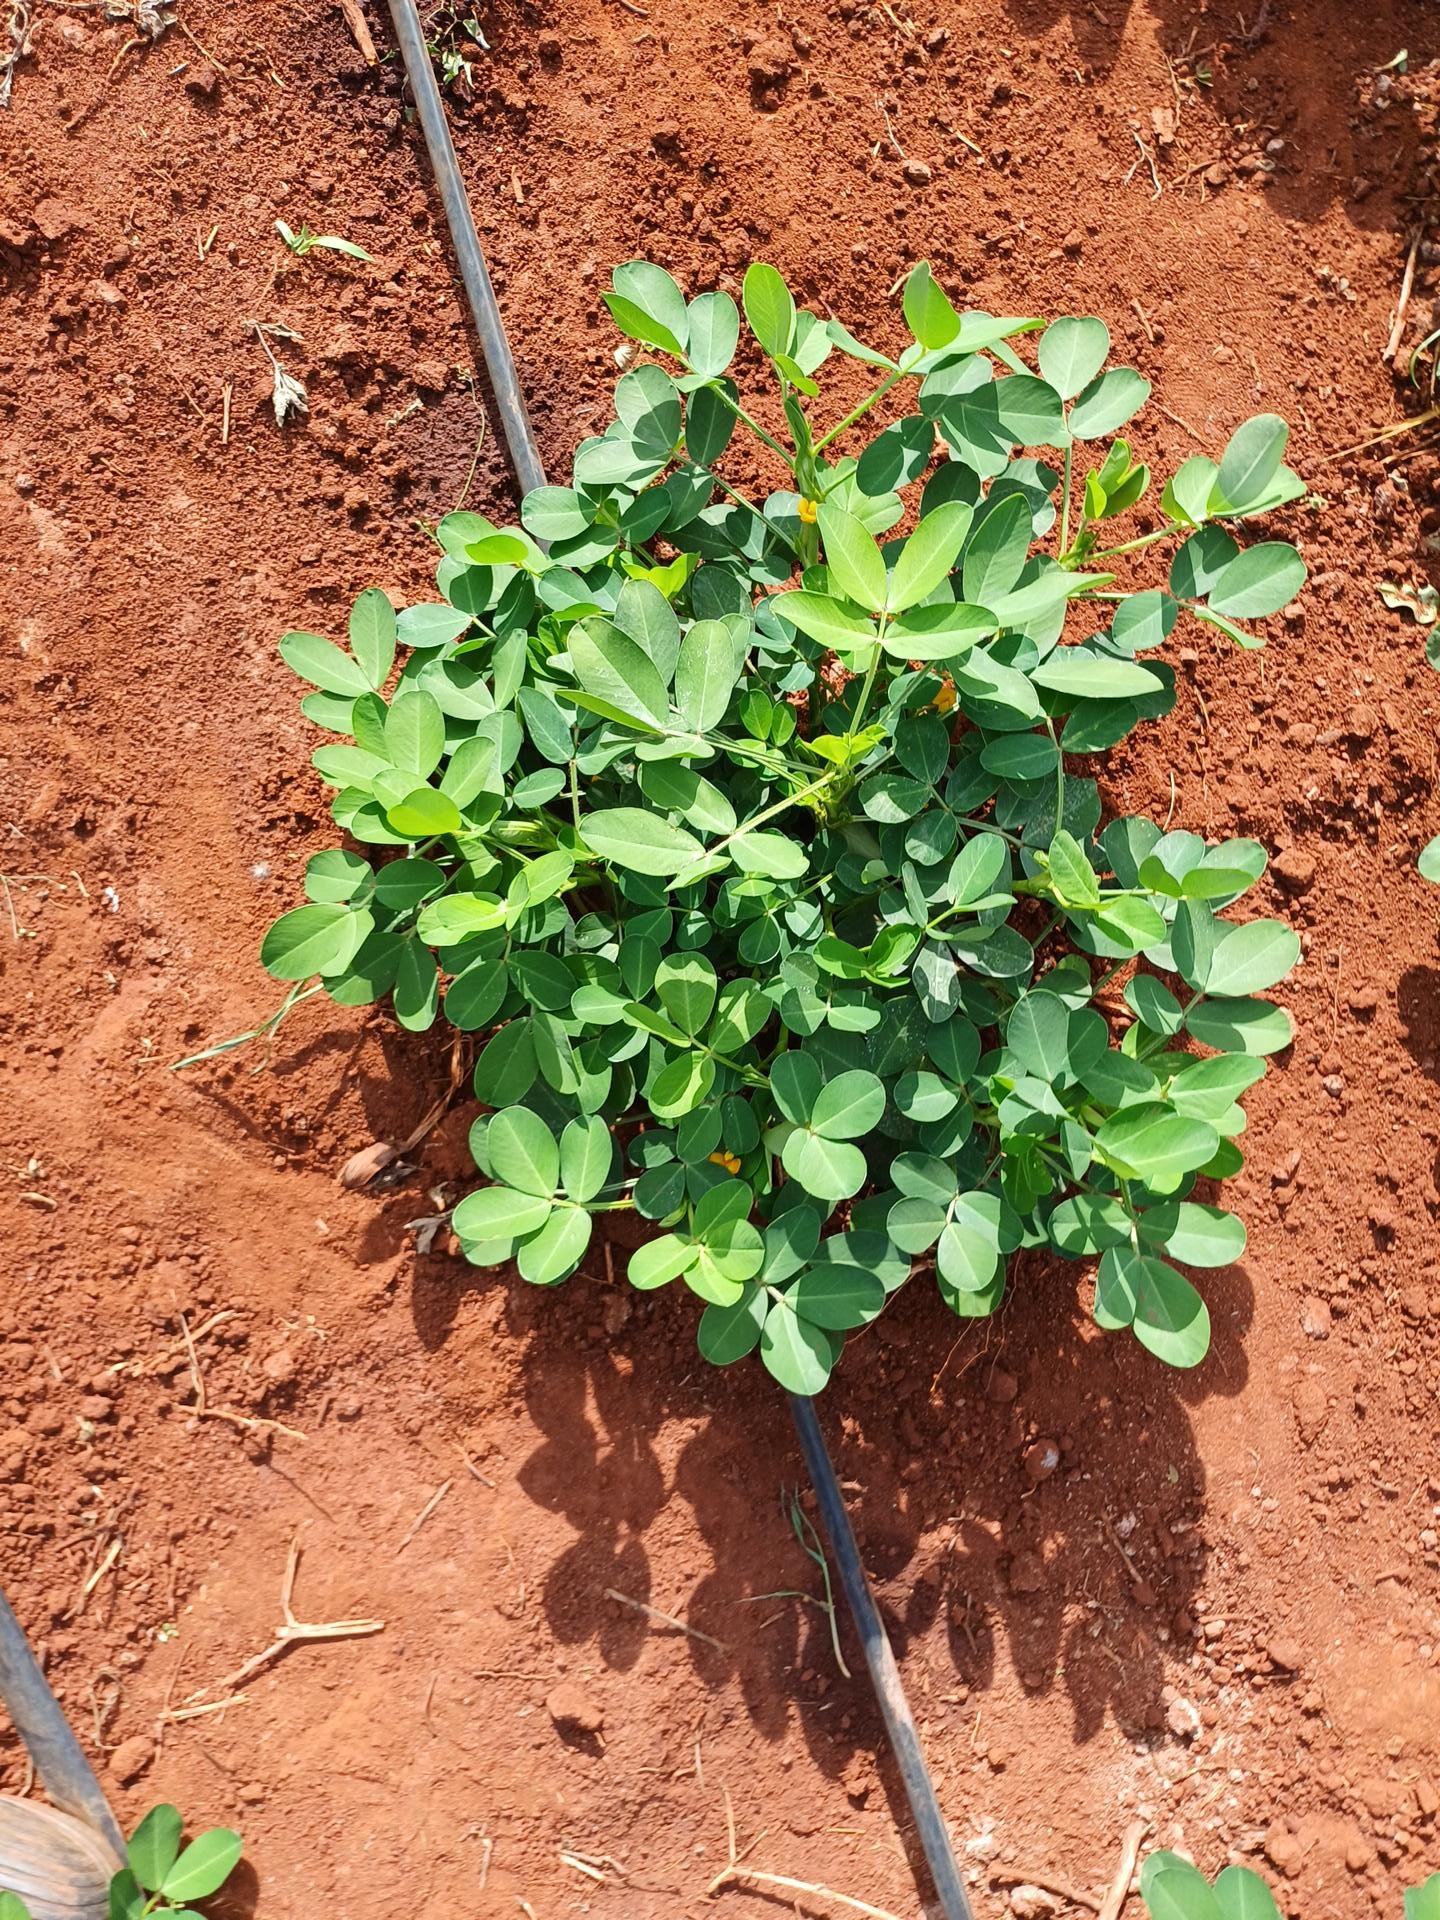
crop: groundnut
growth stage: flowering
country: Kenya
